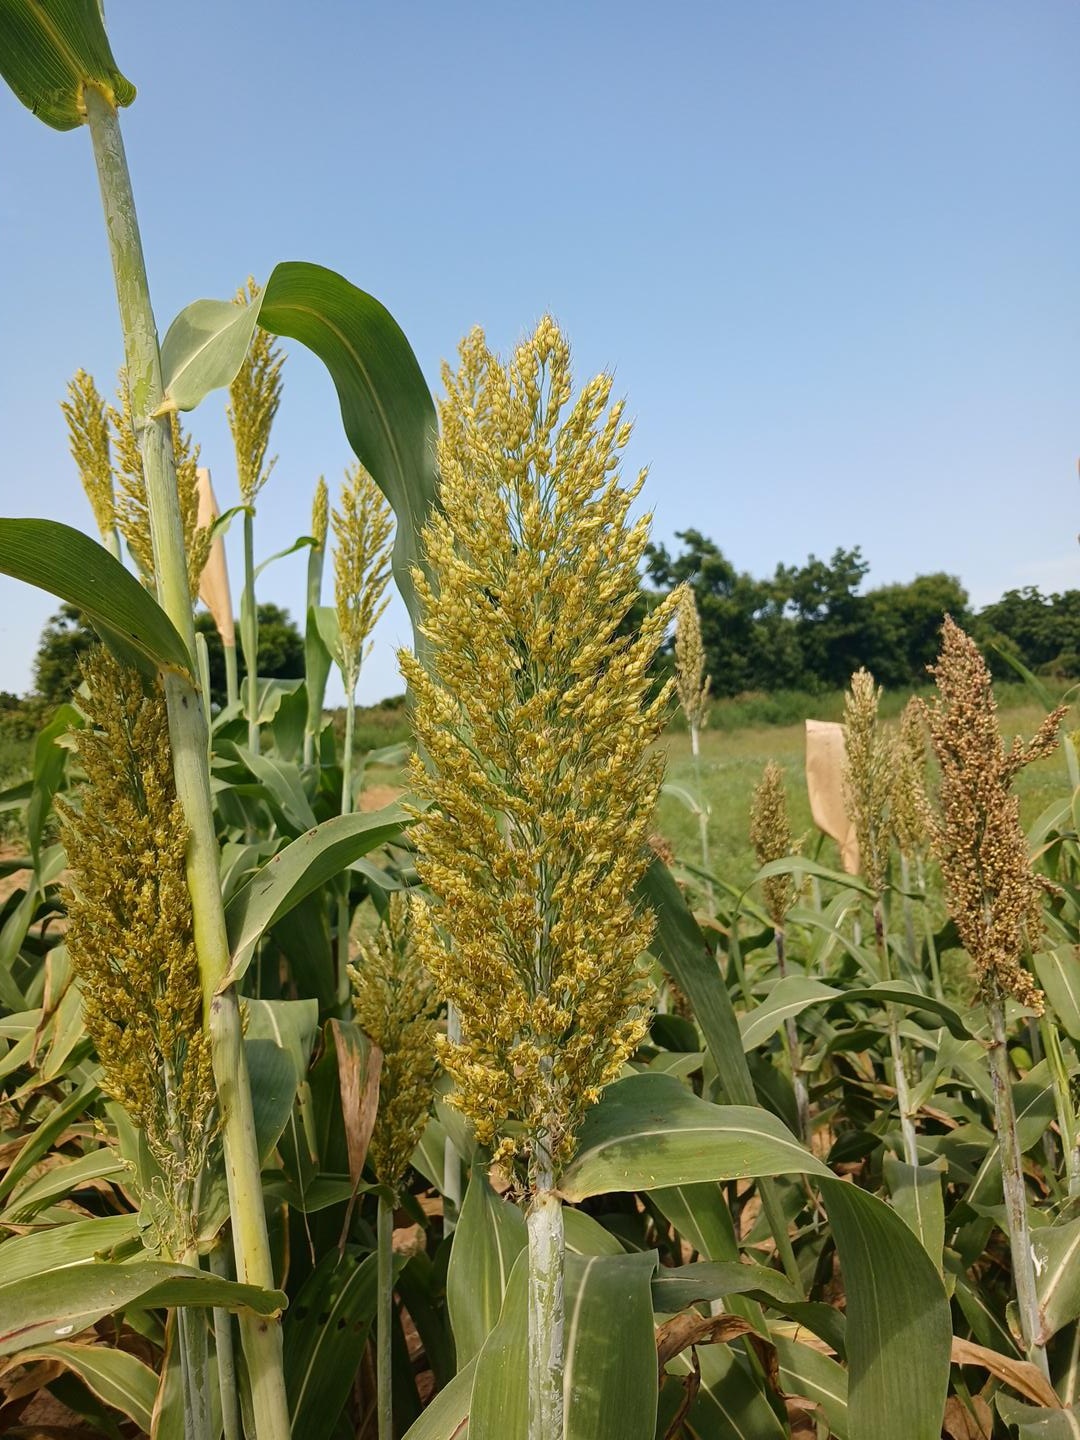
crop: sorghum
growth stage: flowering
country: Senegal
